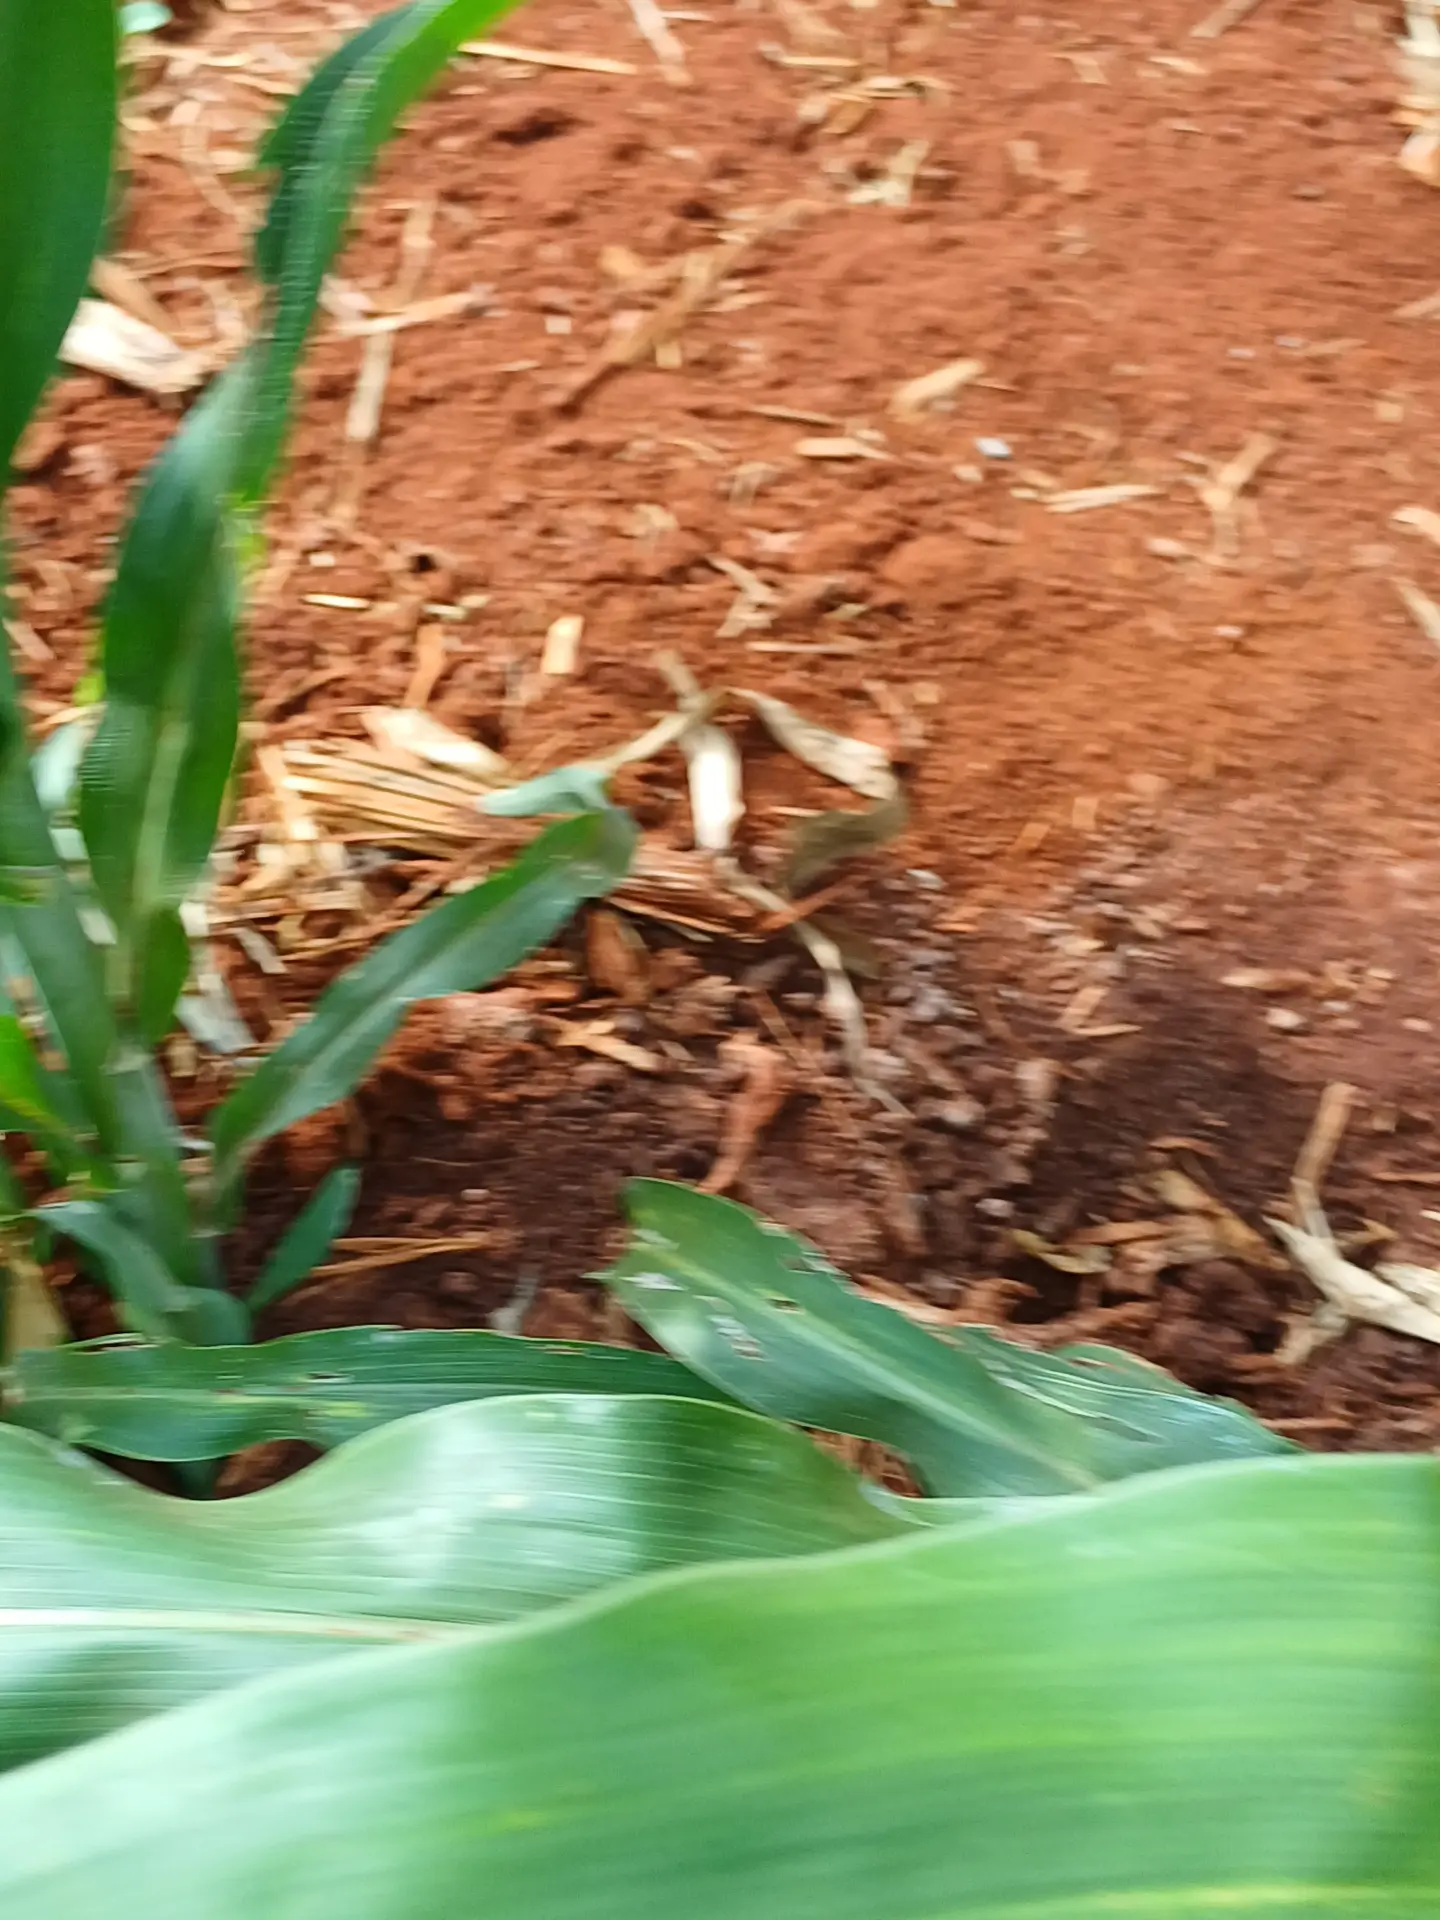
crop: sorghum
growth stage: vegetative
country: Kenya
